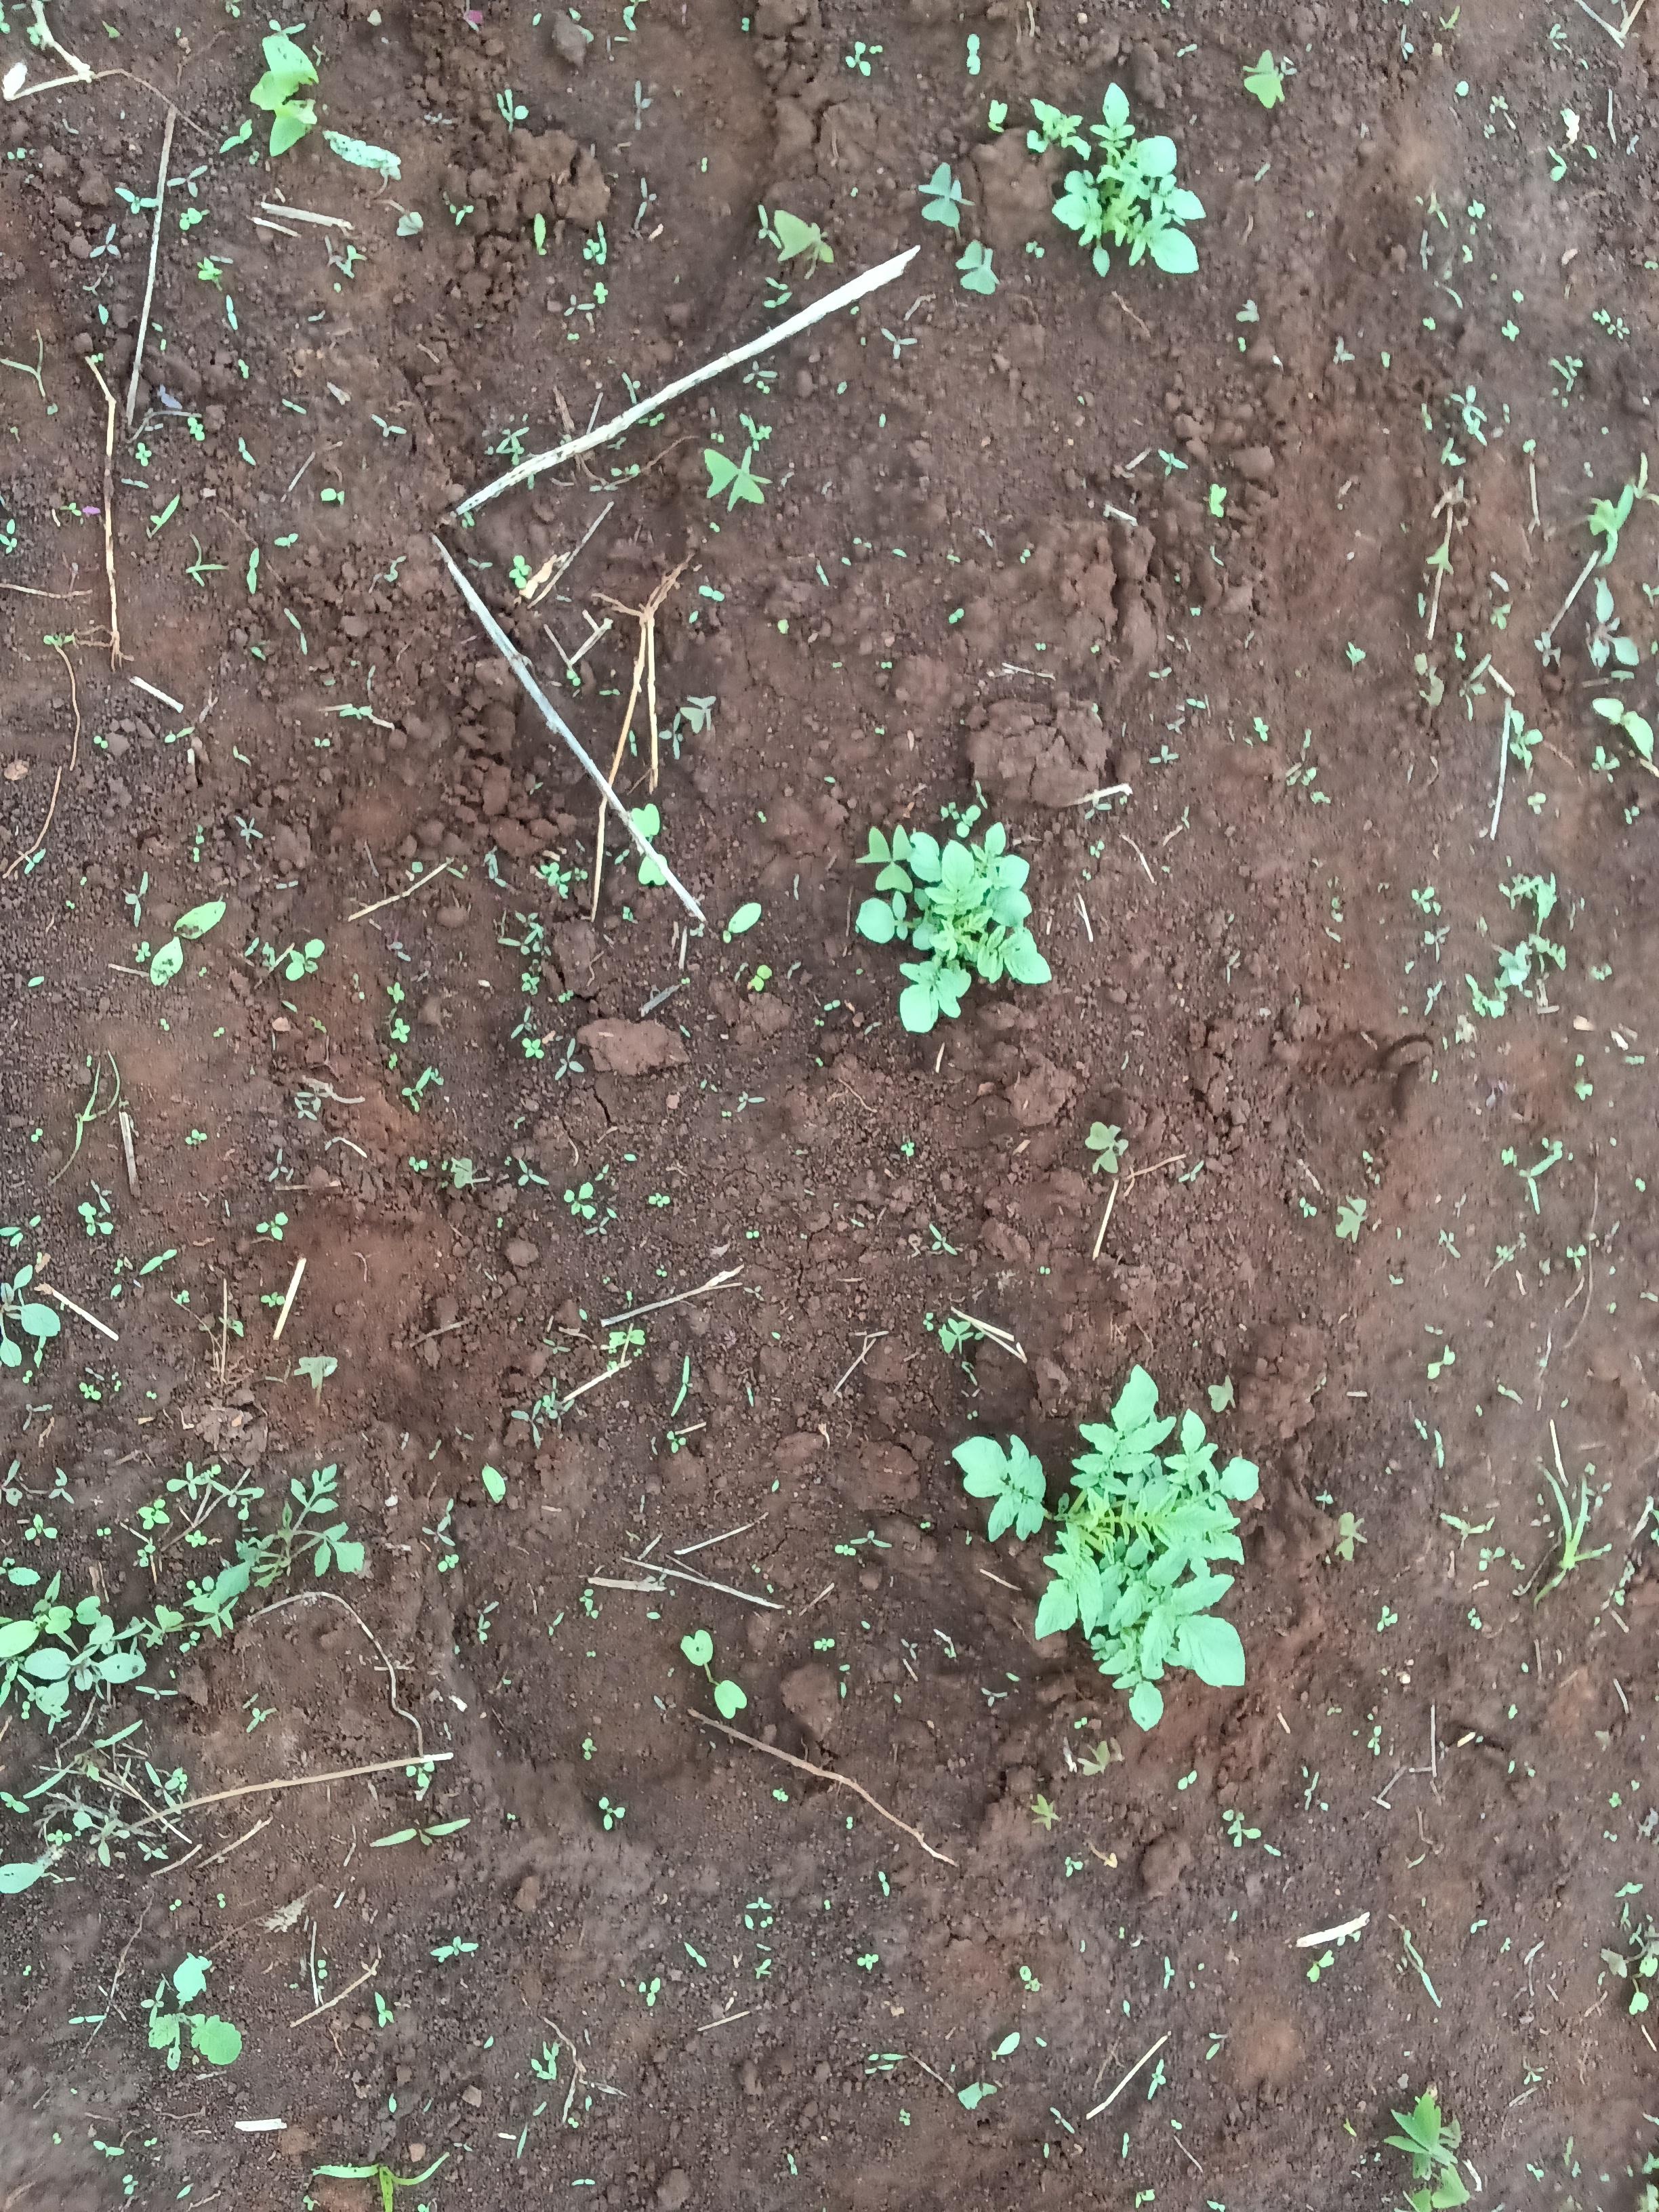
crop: potato
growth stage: sprouting emergence
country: Kenya
